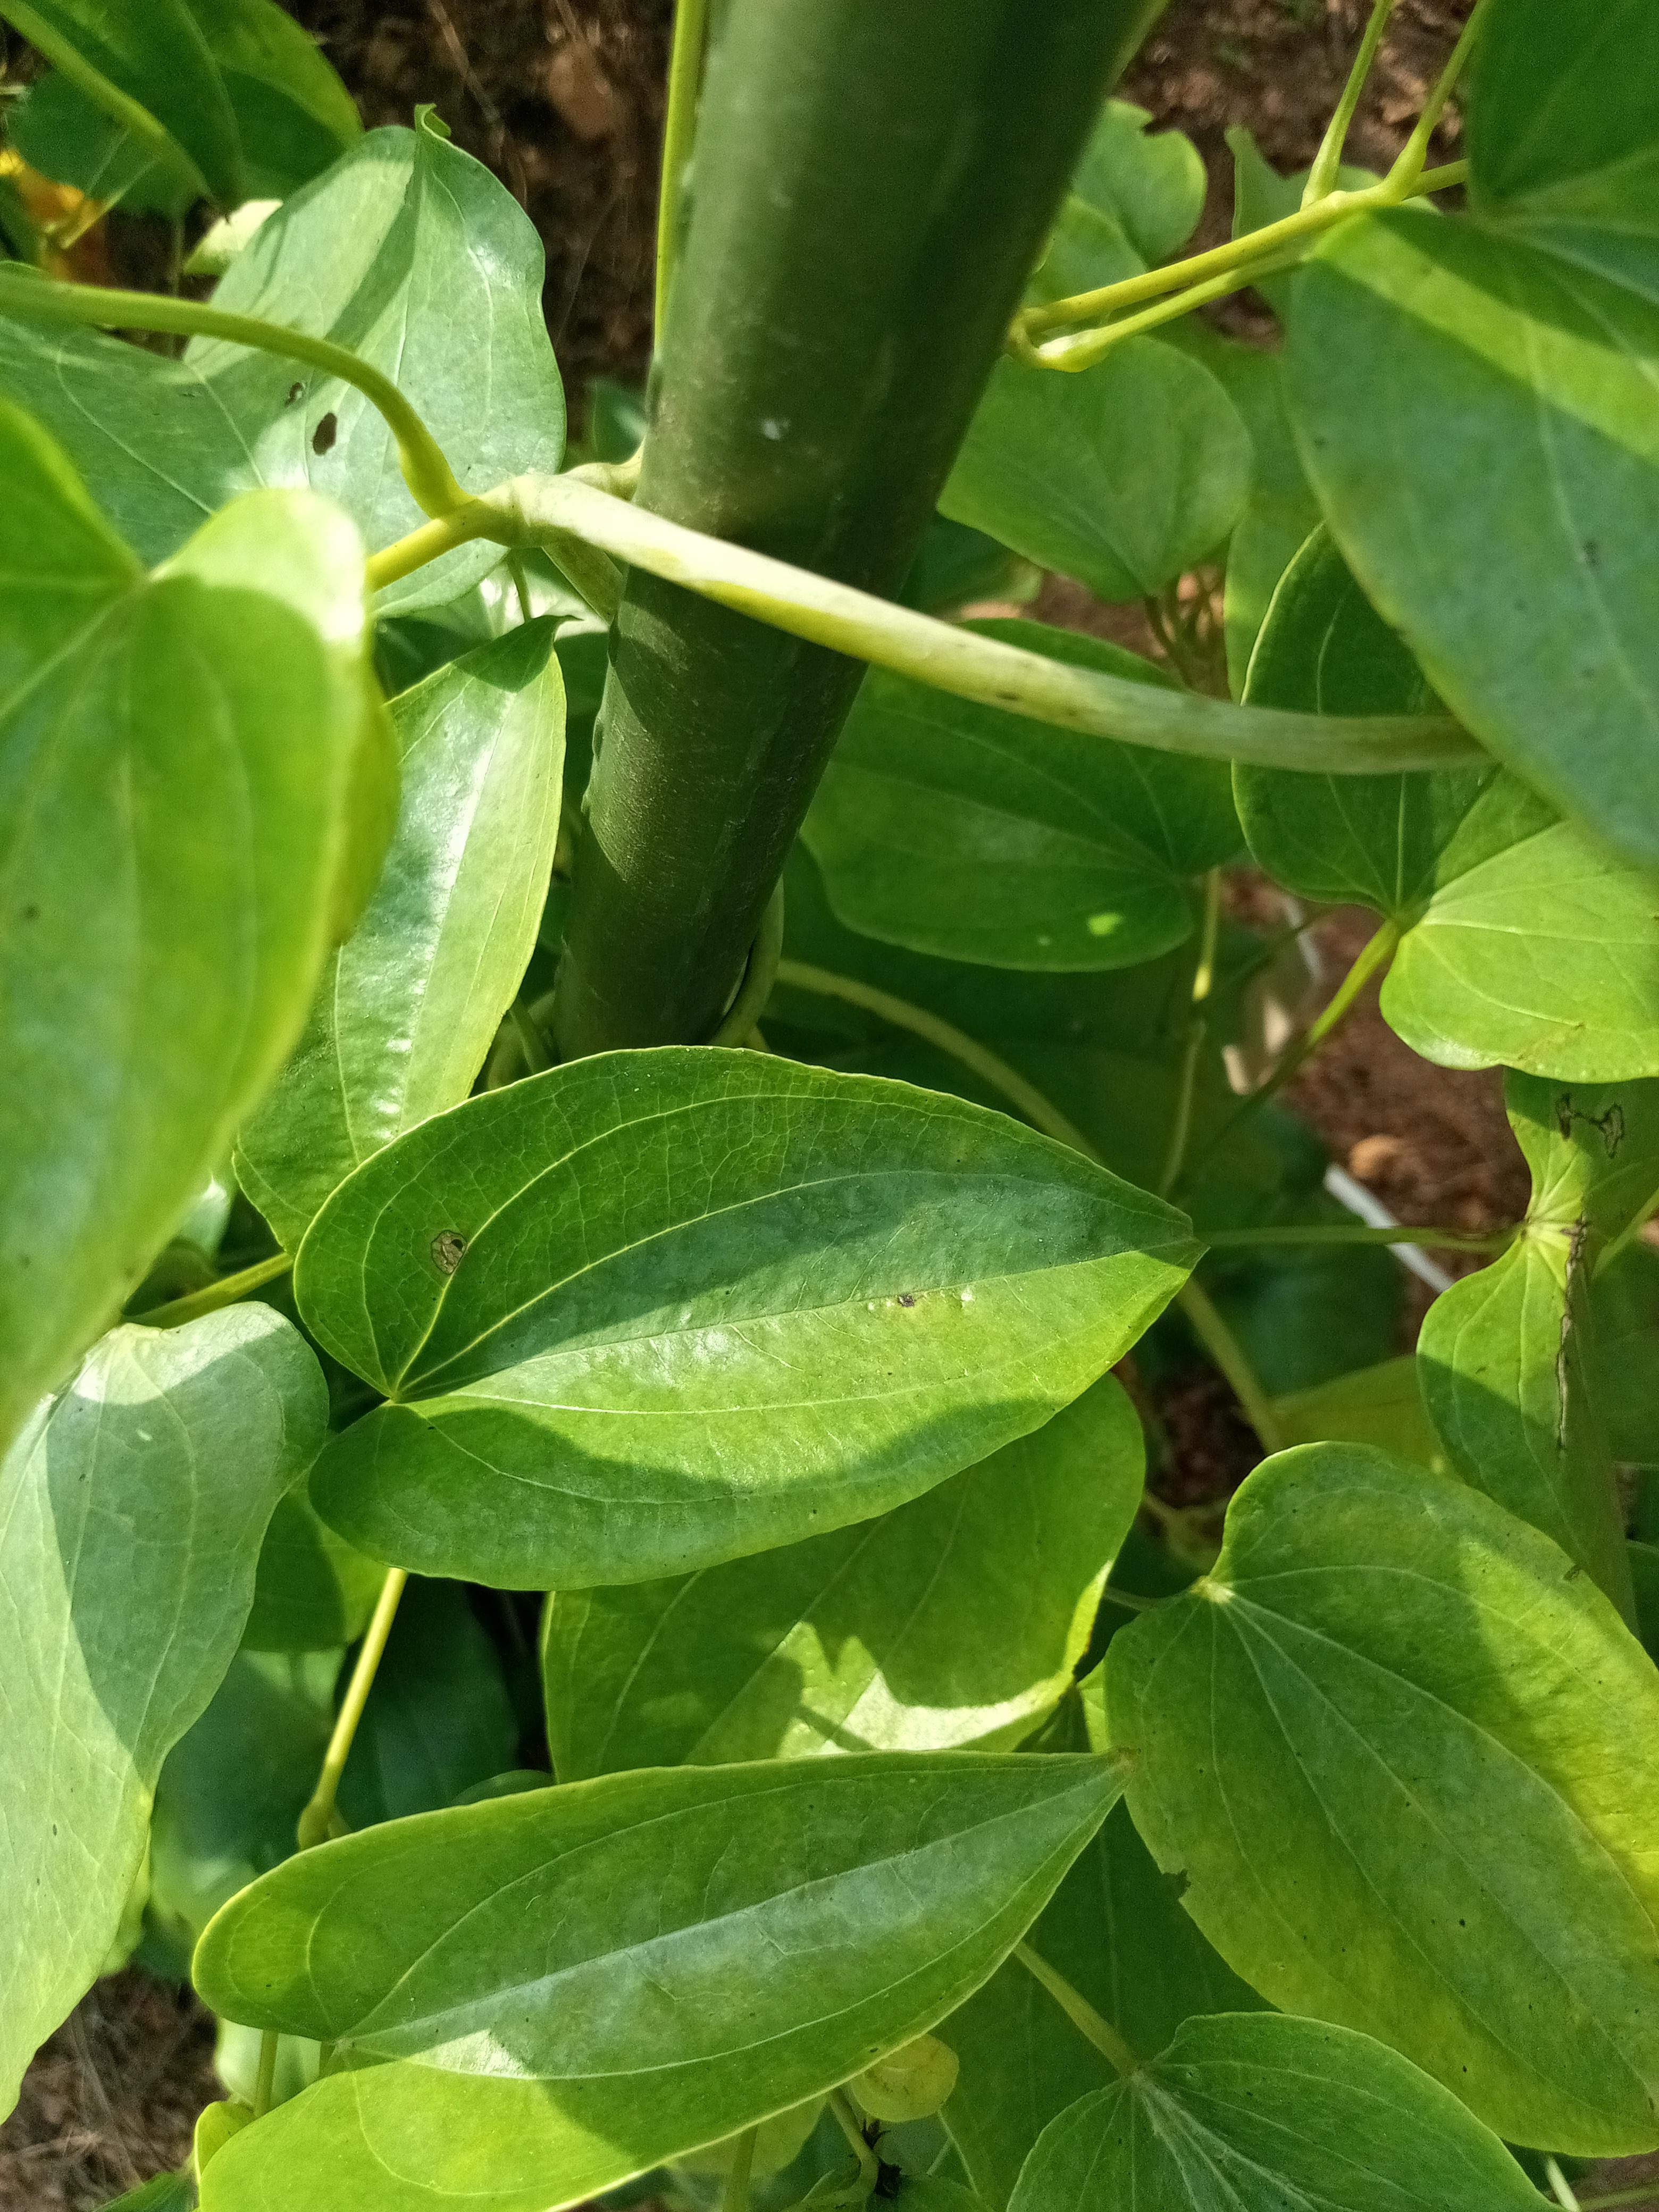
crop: yam
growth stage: maturity
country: Nigeria
